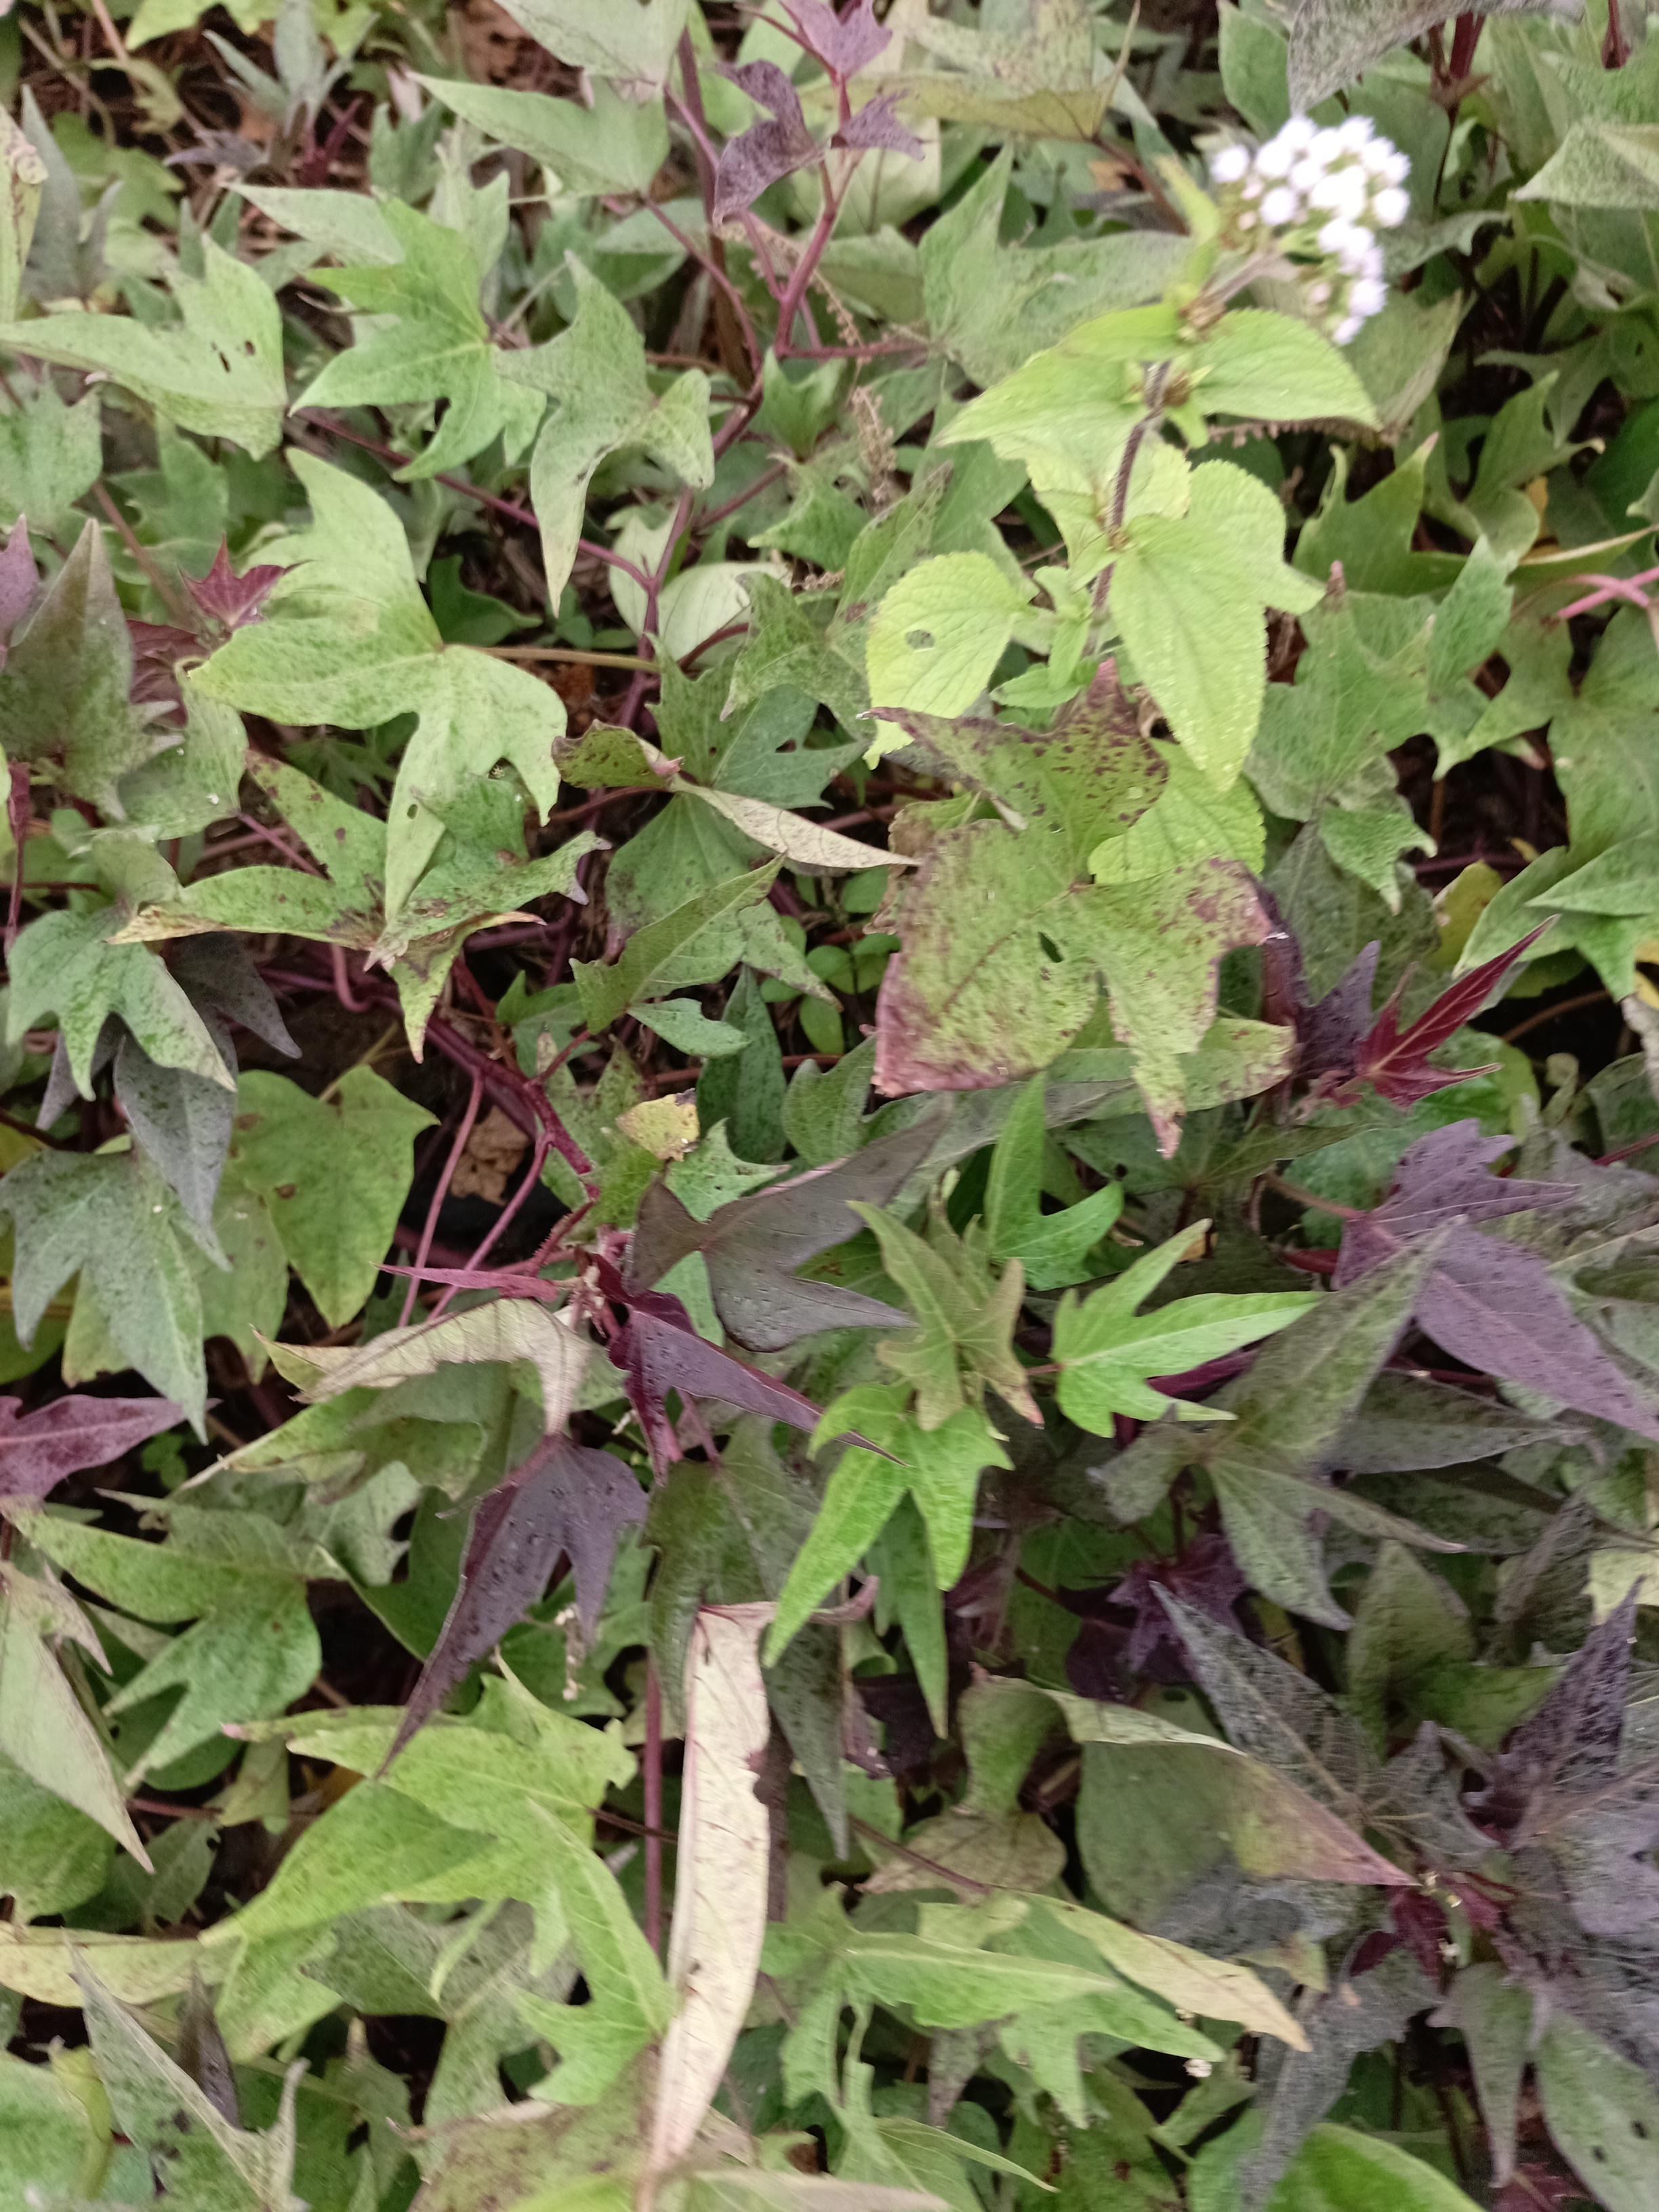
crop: sweet potato
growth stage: flowering
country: Tanzania
